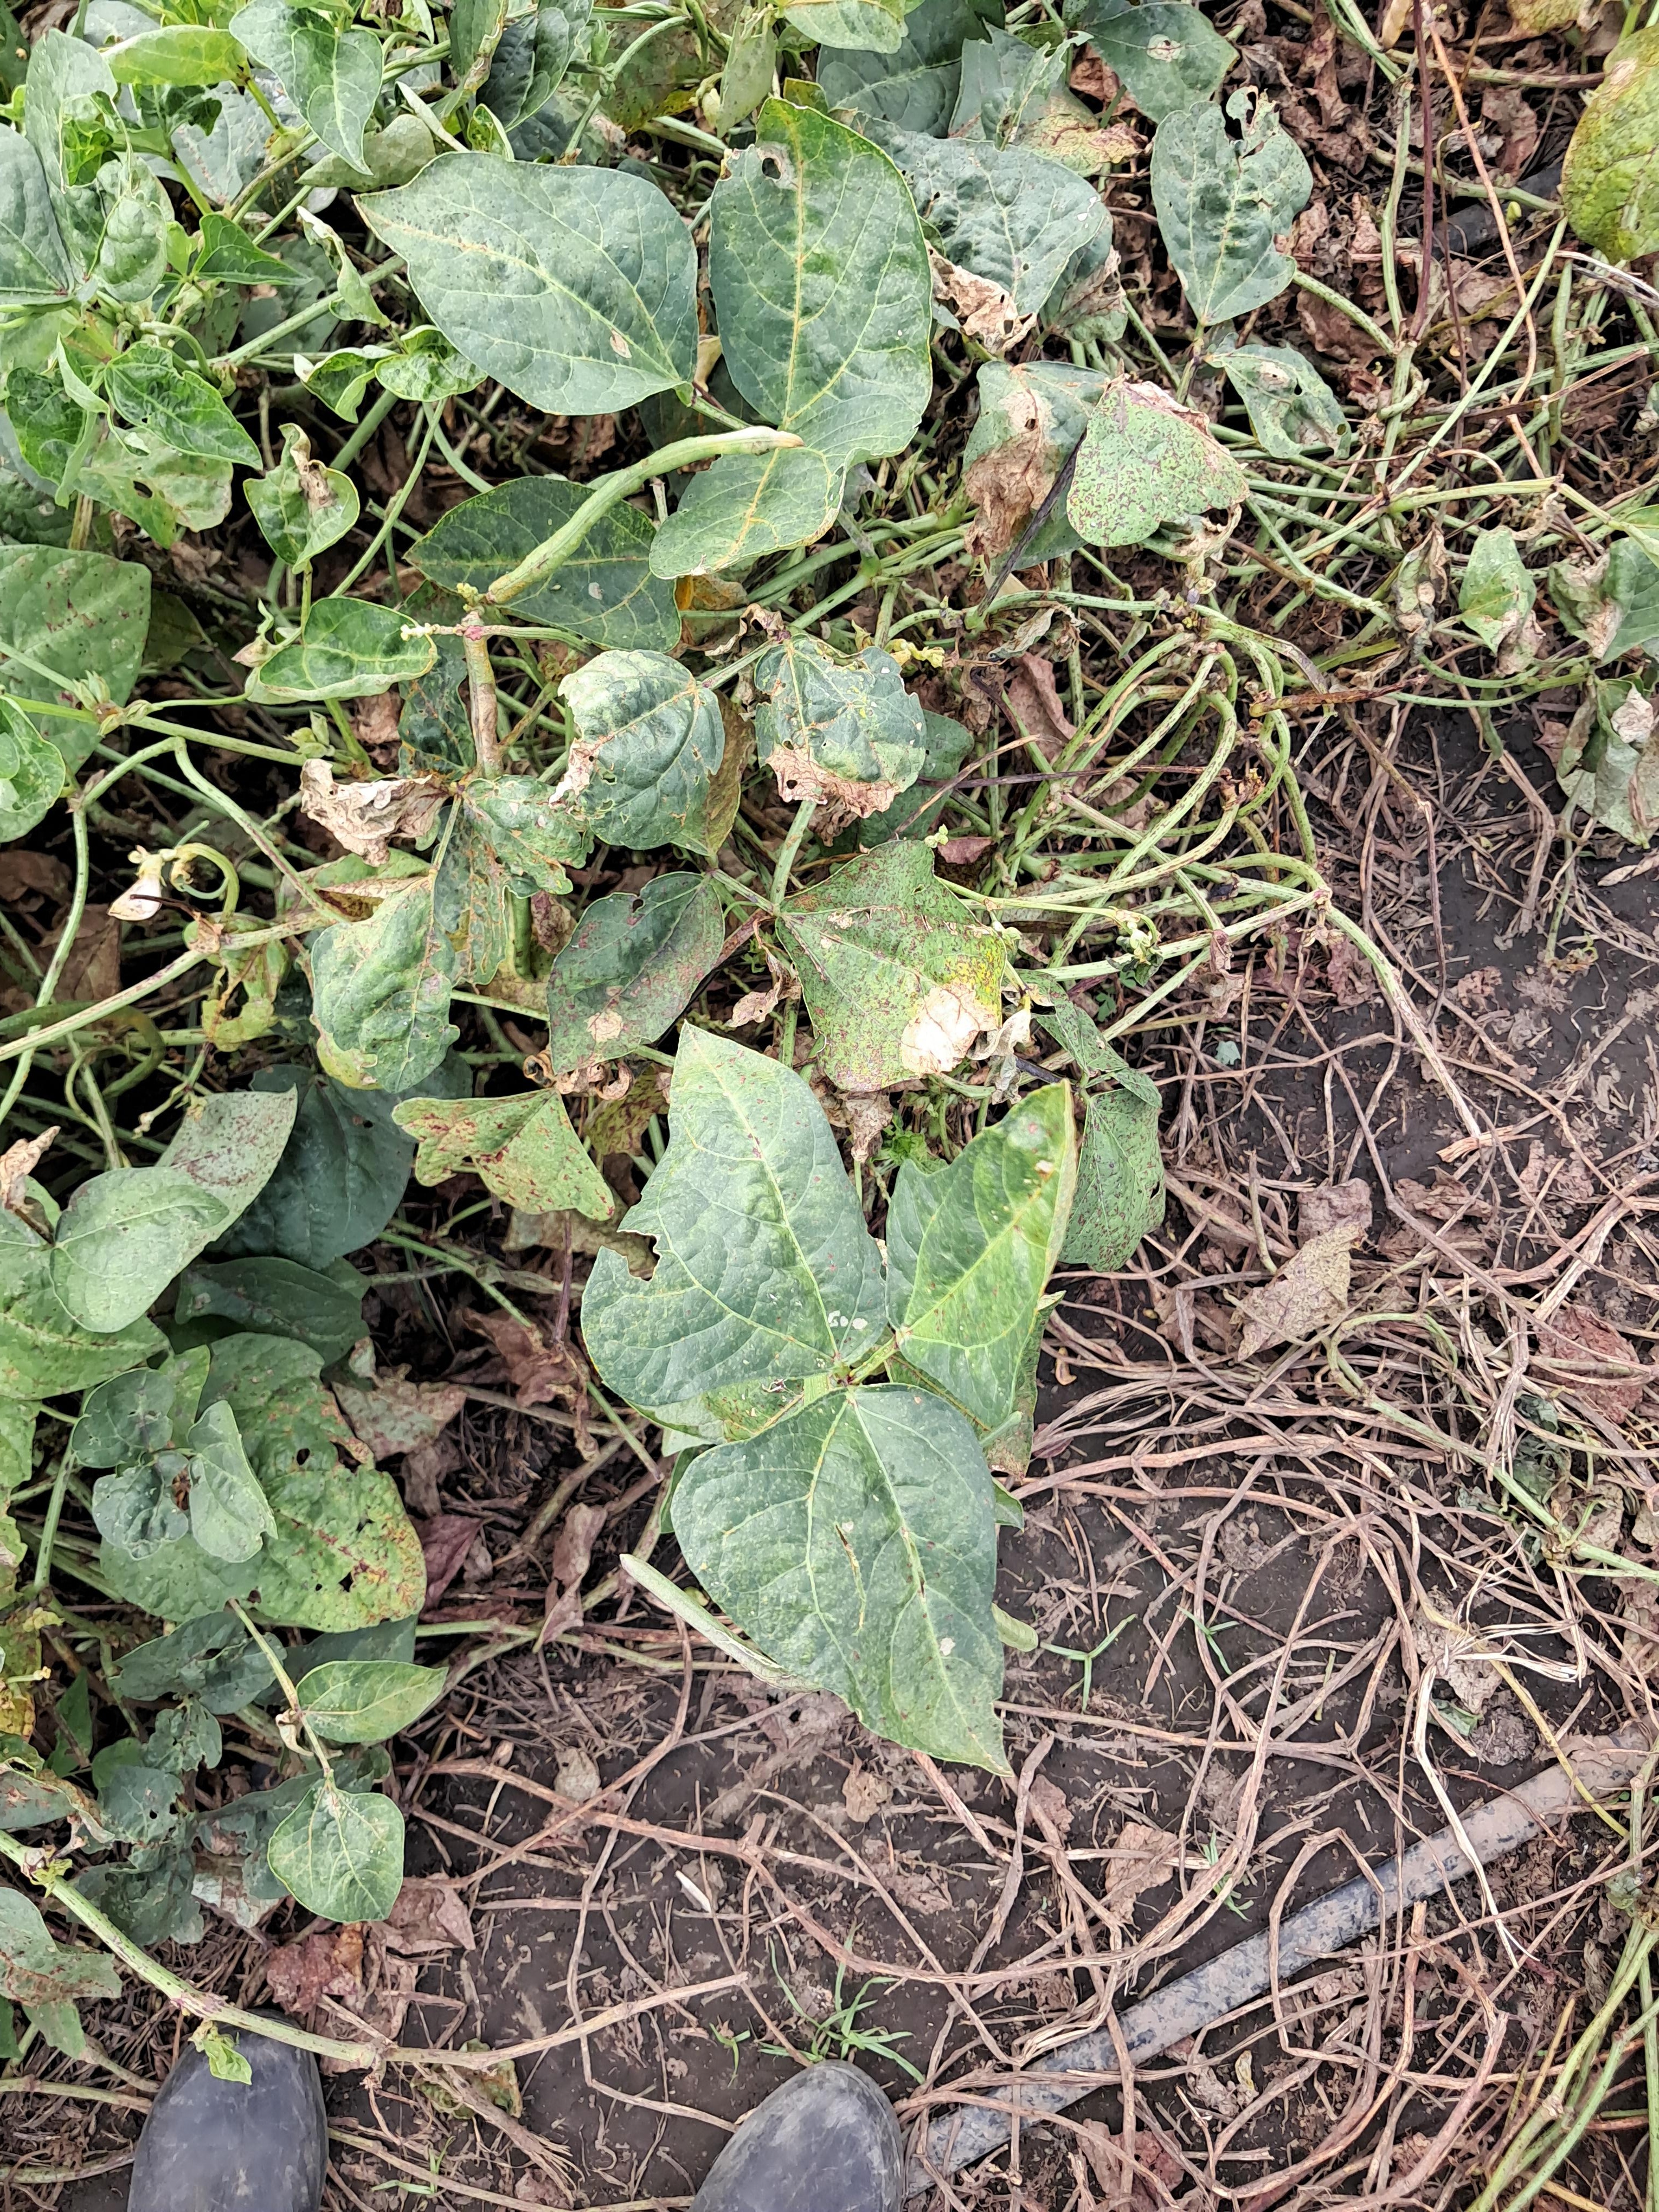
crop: cowpea
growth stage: development pod
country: Tanzania
